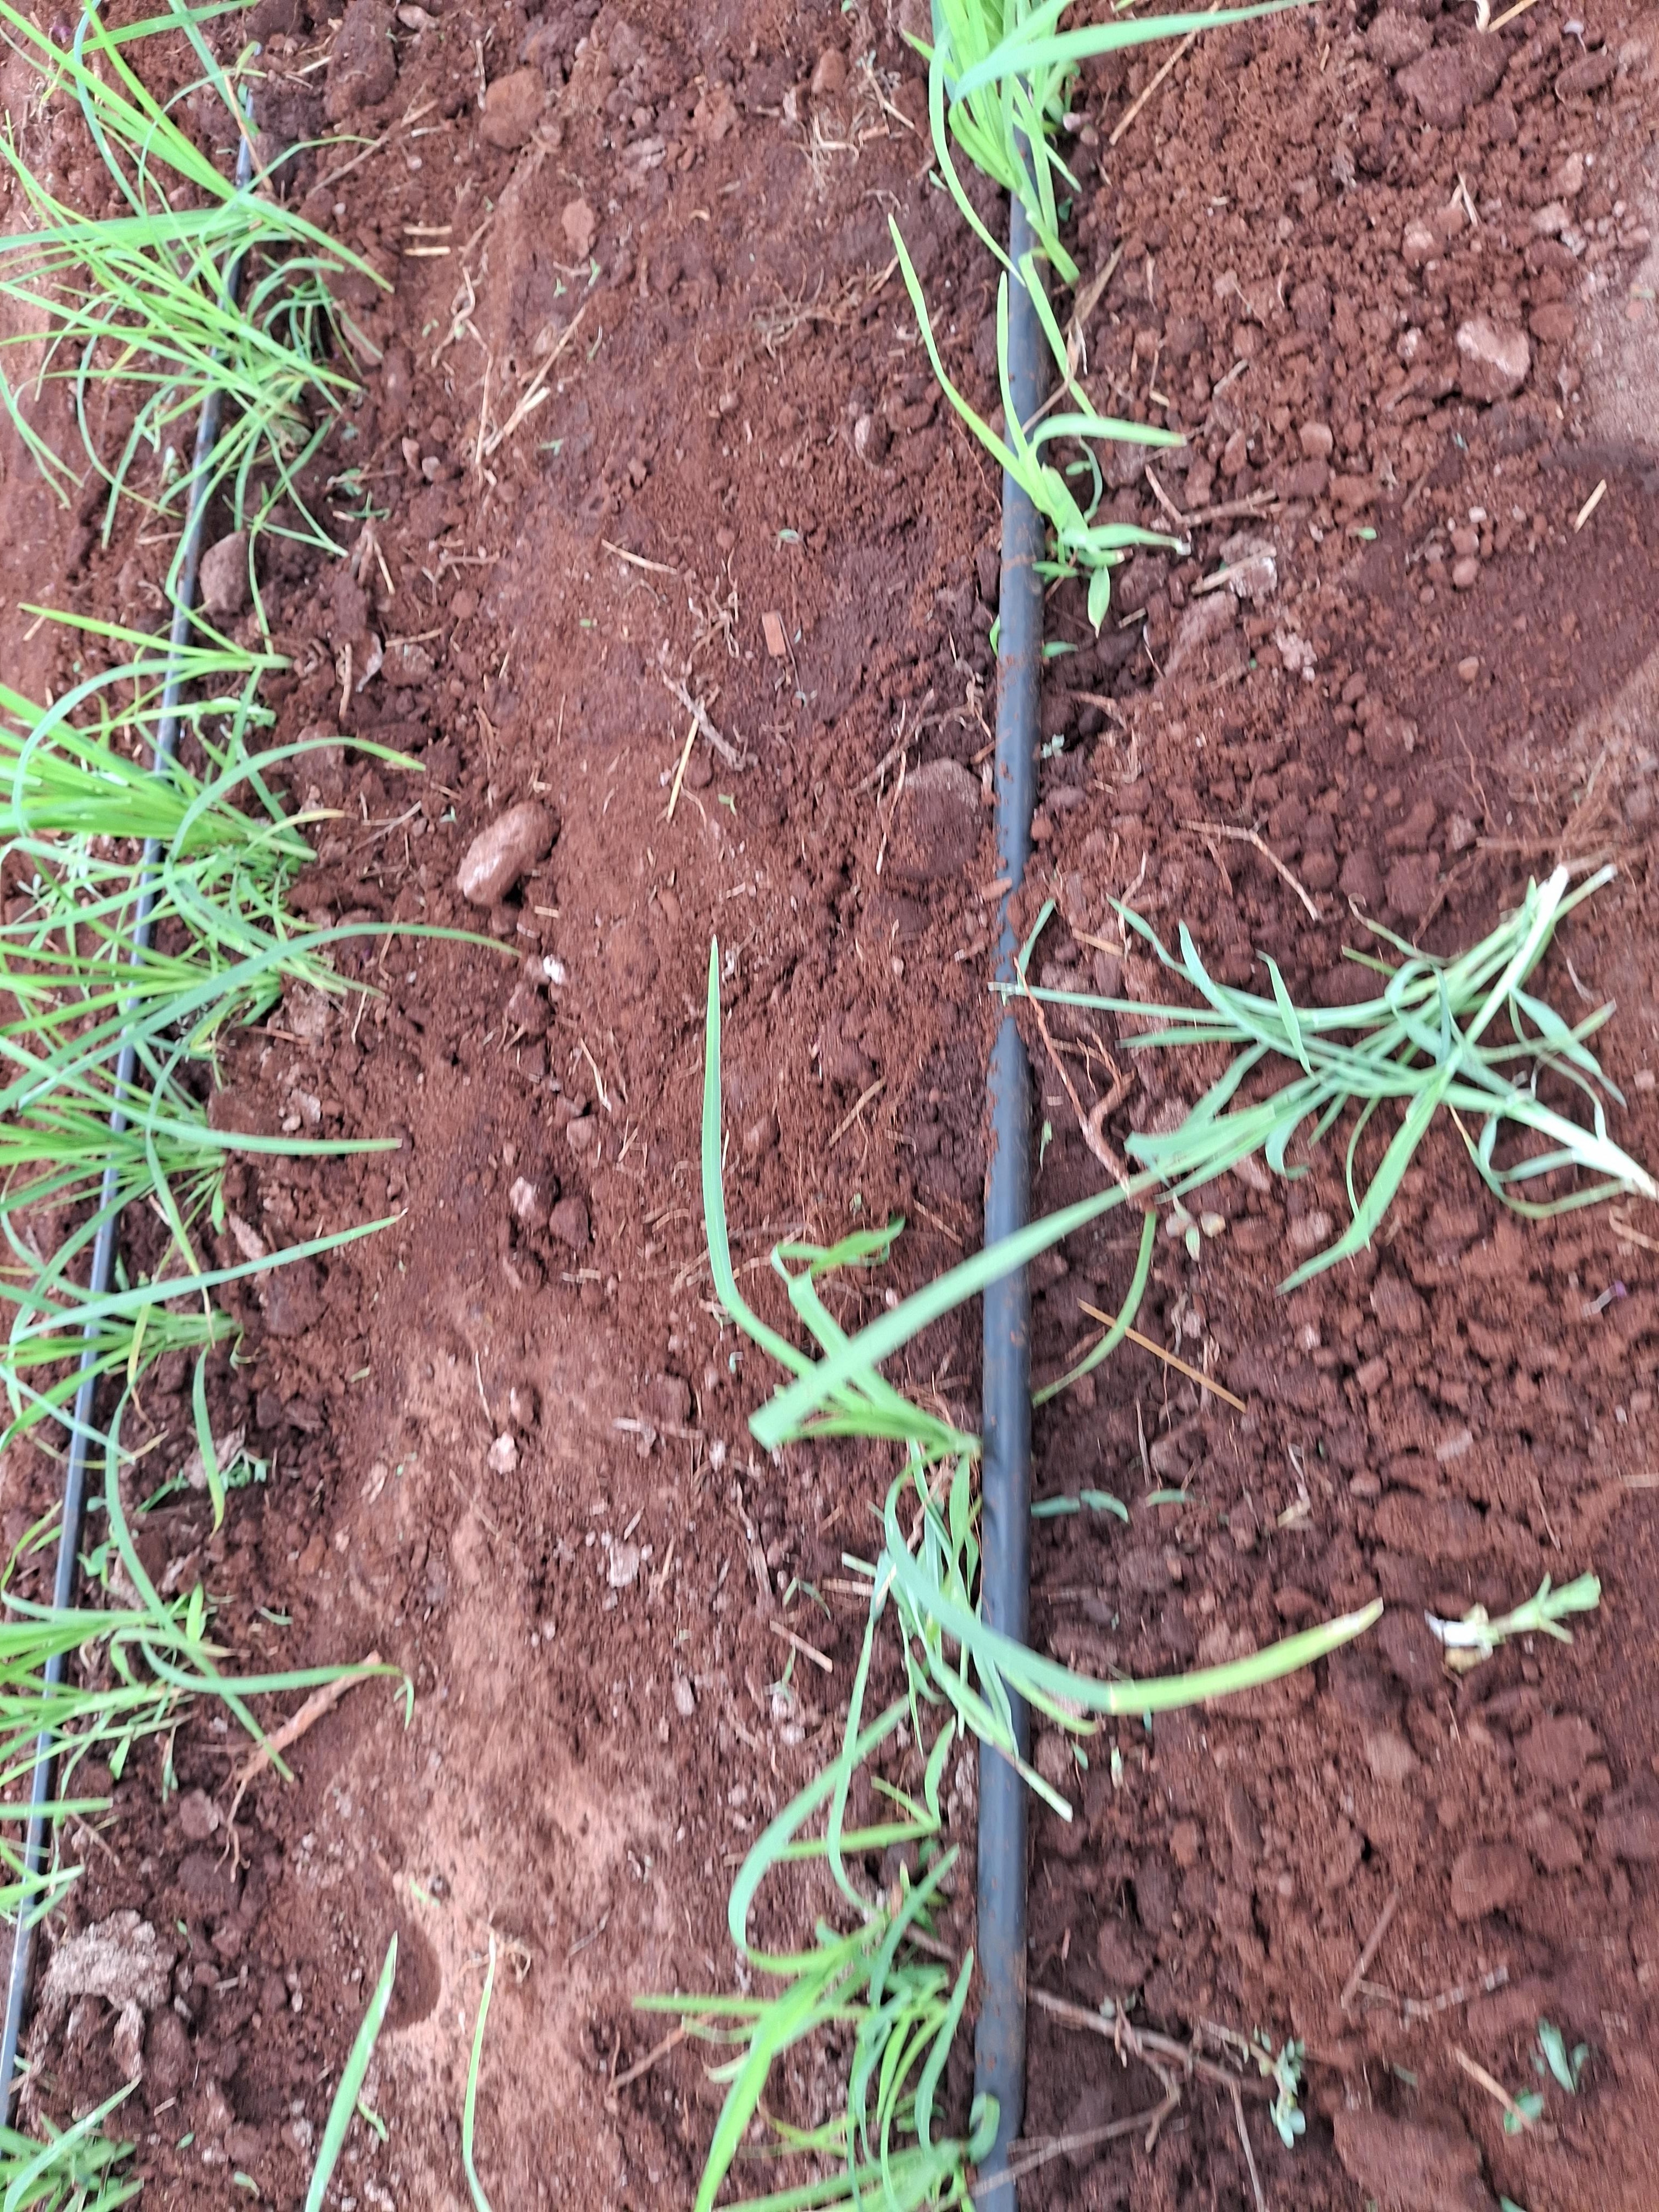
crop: finger millet
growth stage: vegetative
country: Kenya
